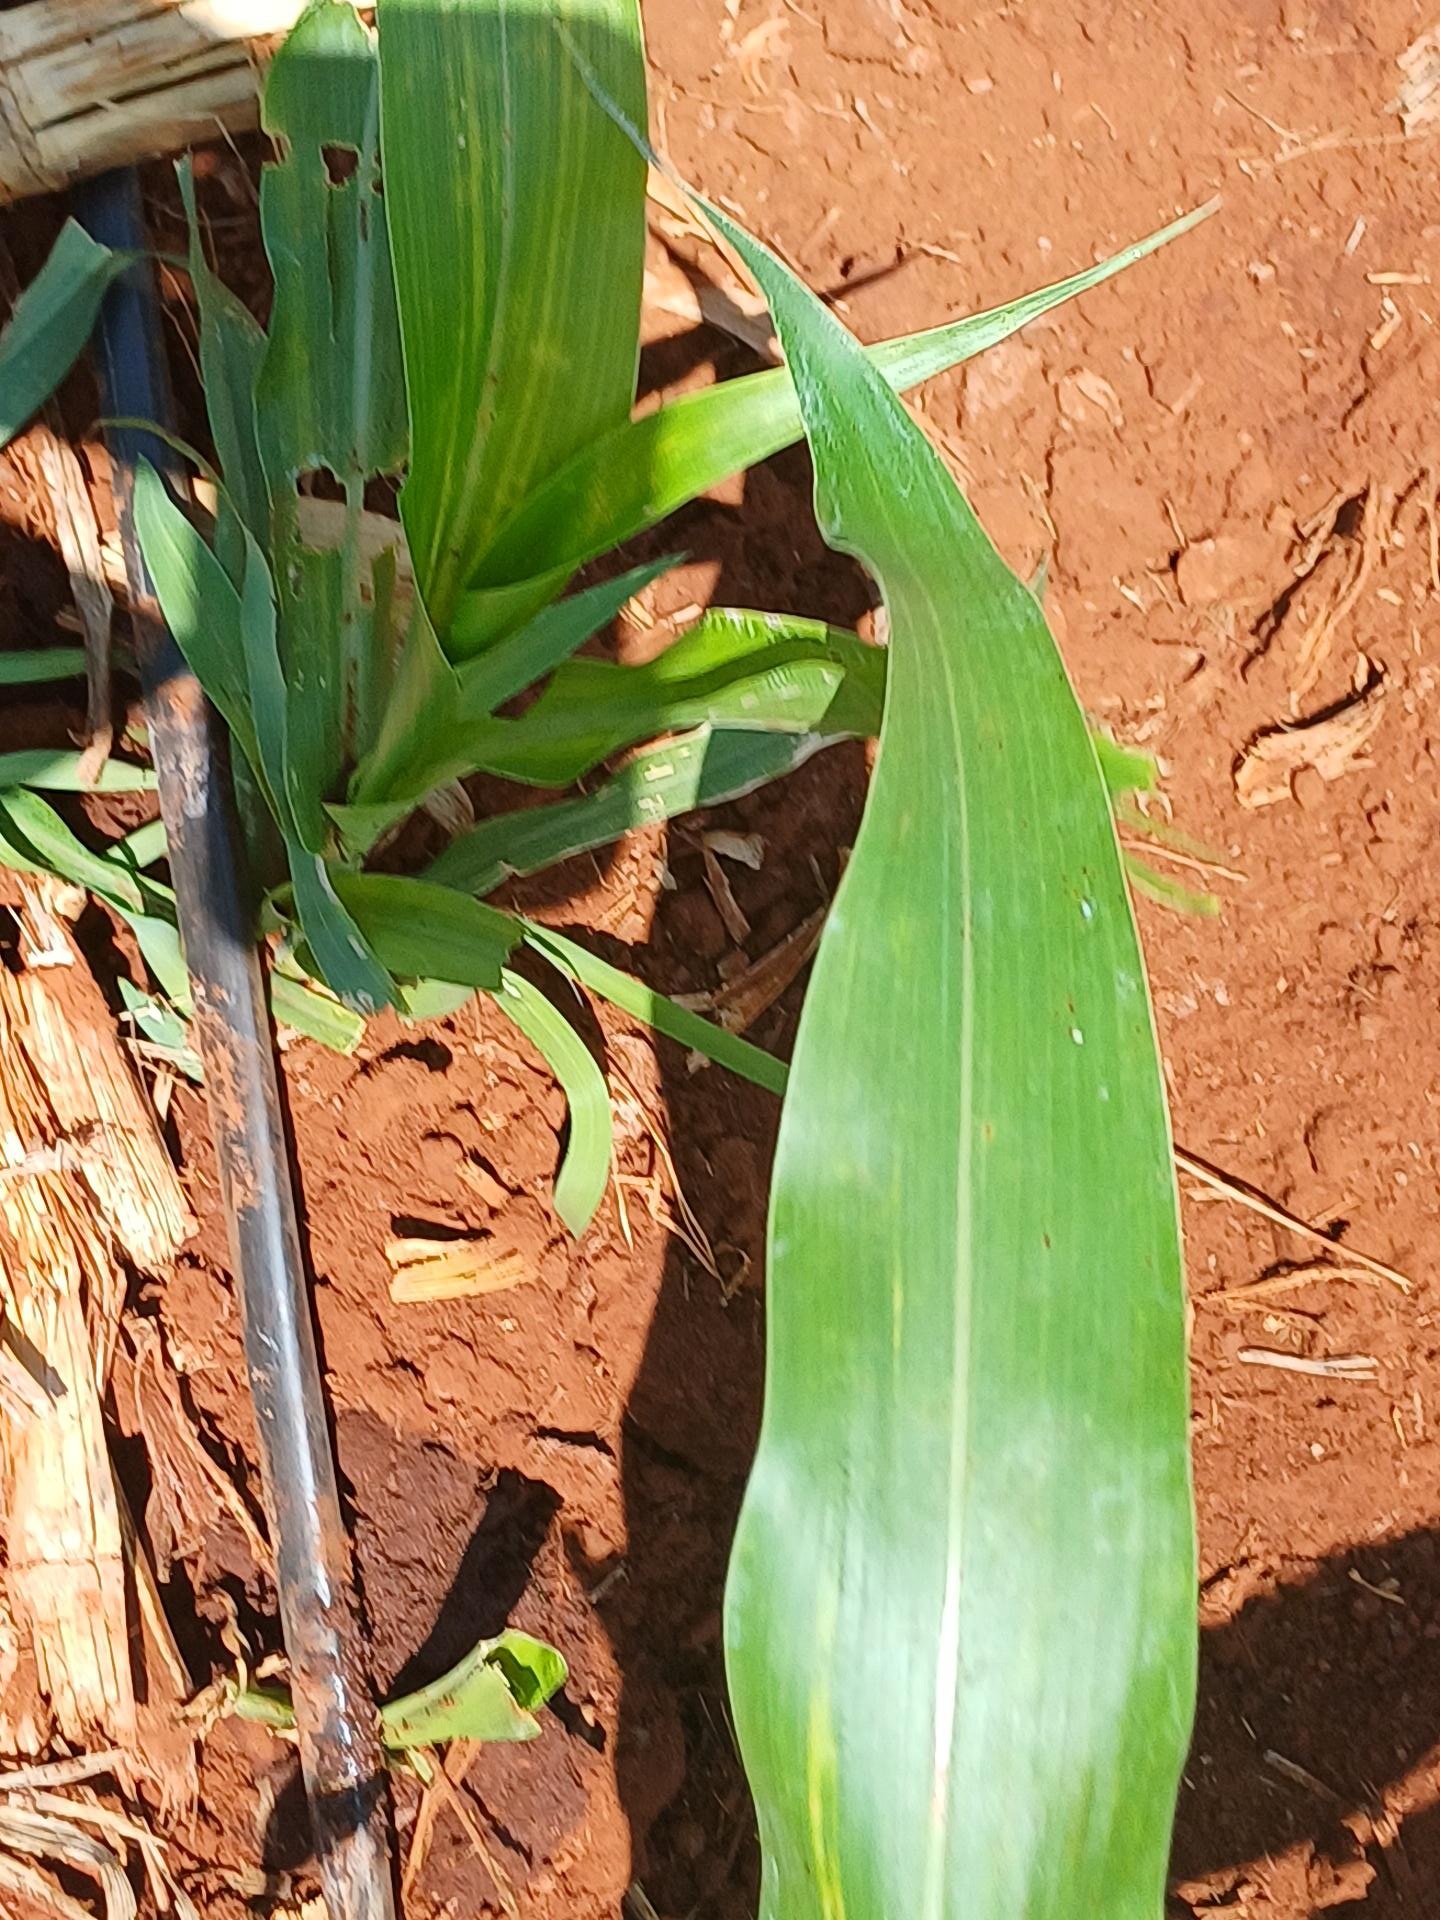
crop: sorghum
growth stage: vegetative
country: Kenya
